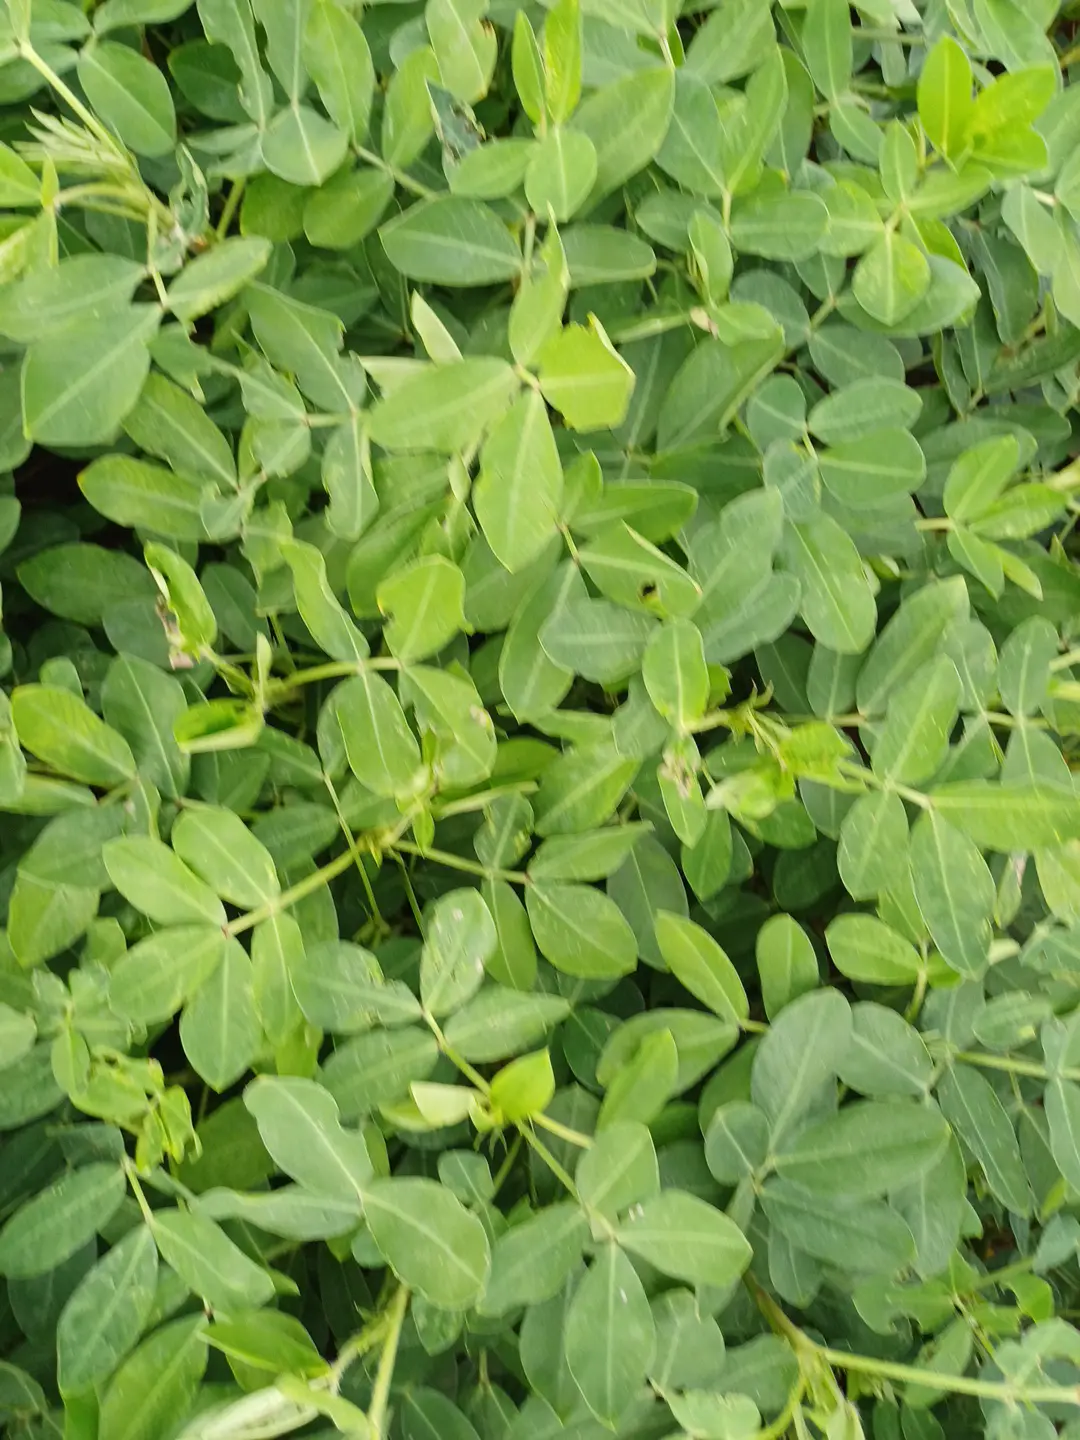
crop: groundnut
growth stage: flowering
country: Kenya
